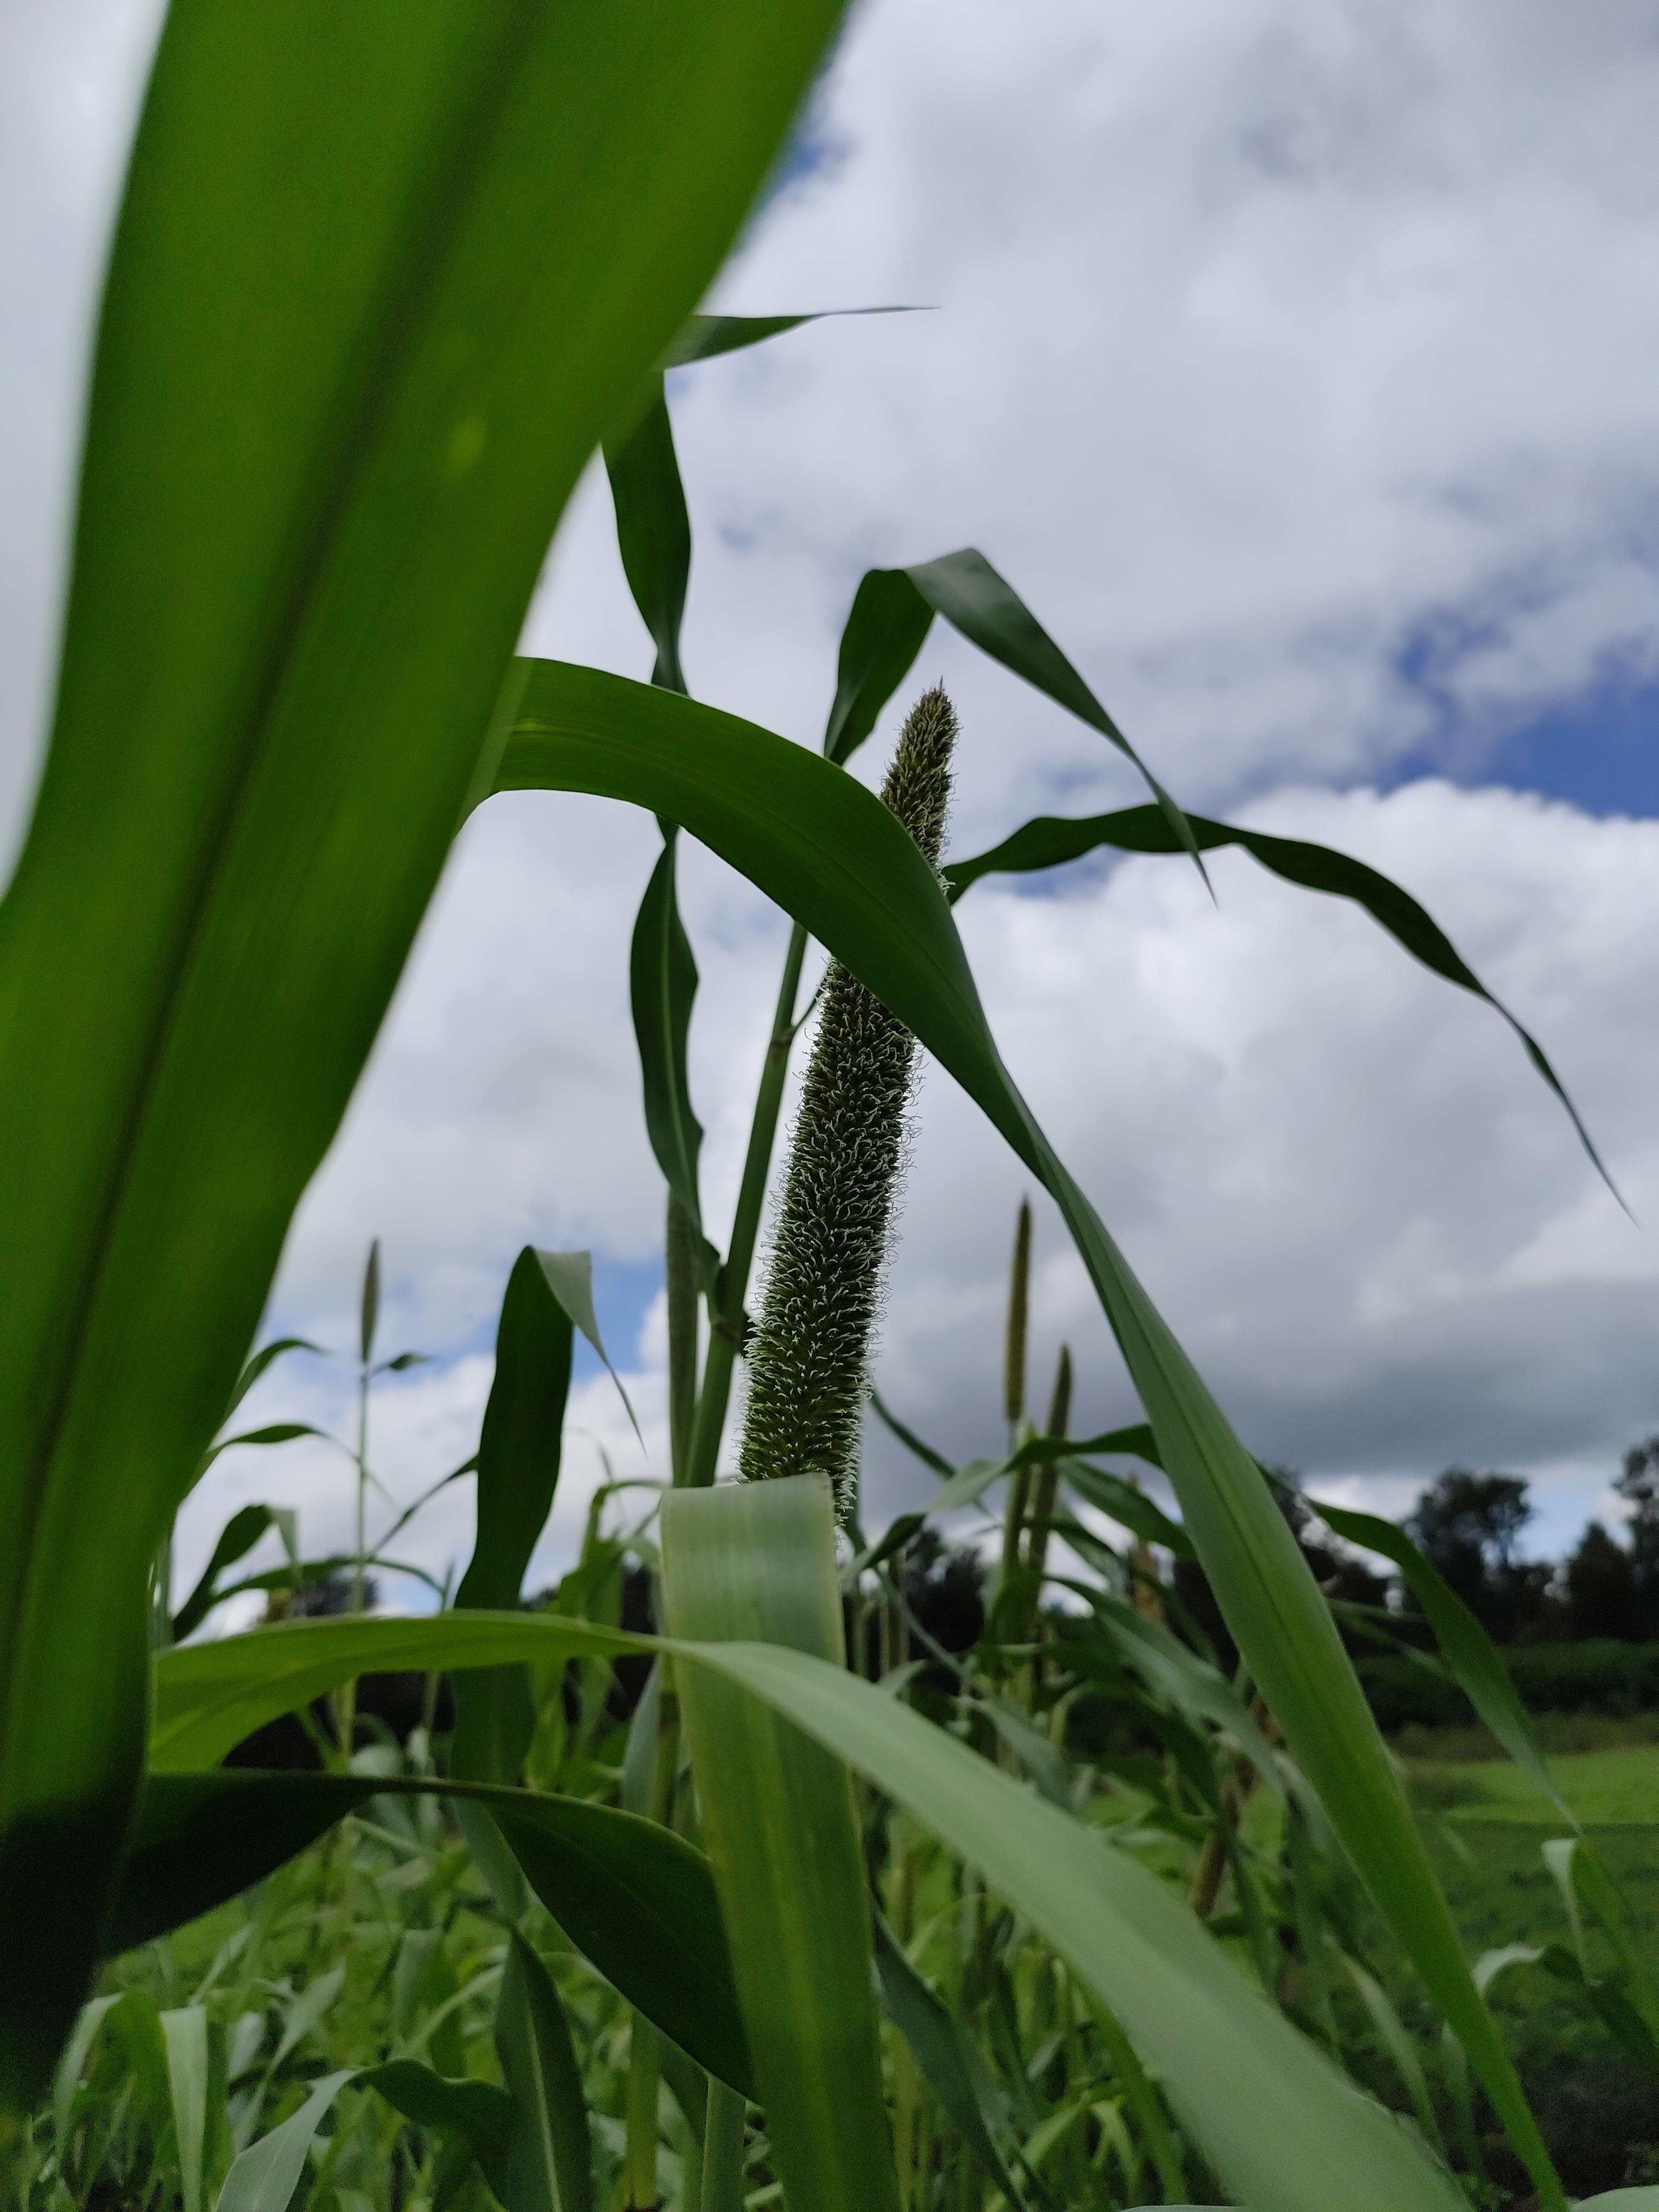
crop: pearl millet
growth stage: heading tuber
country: Tanzania
